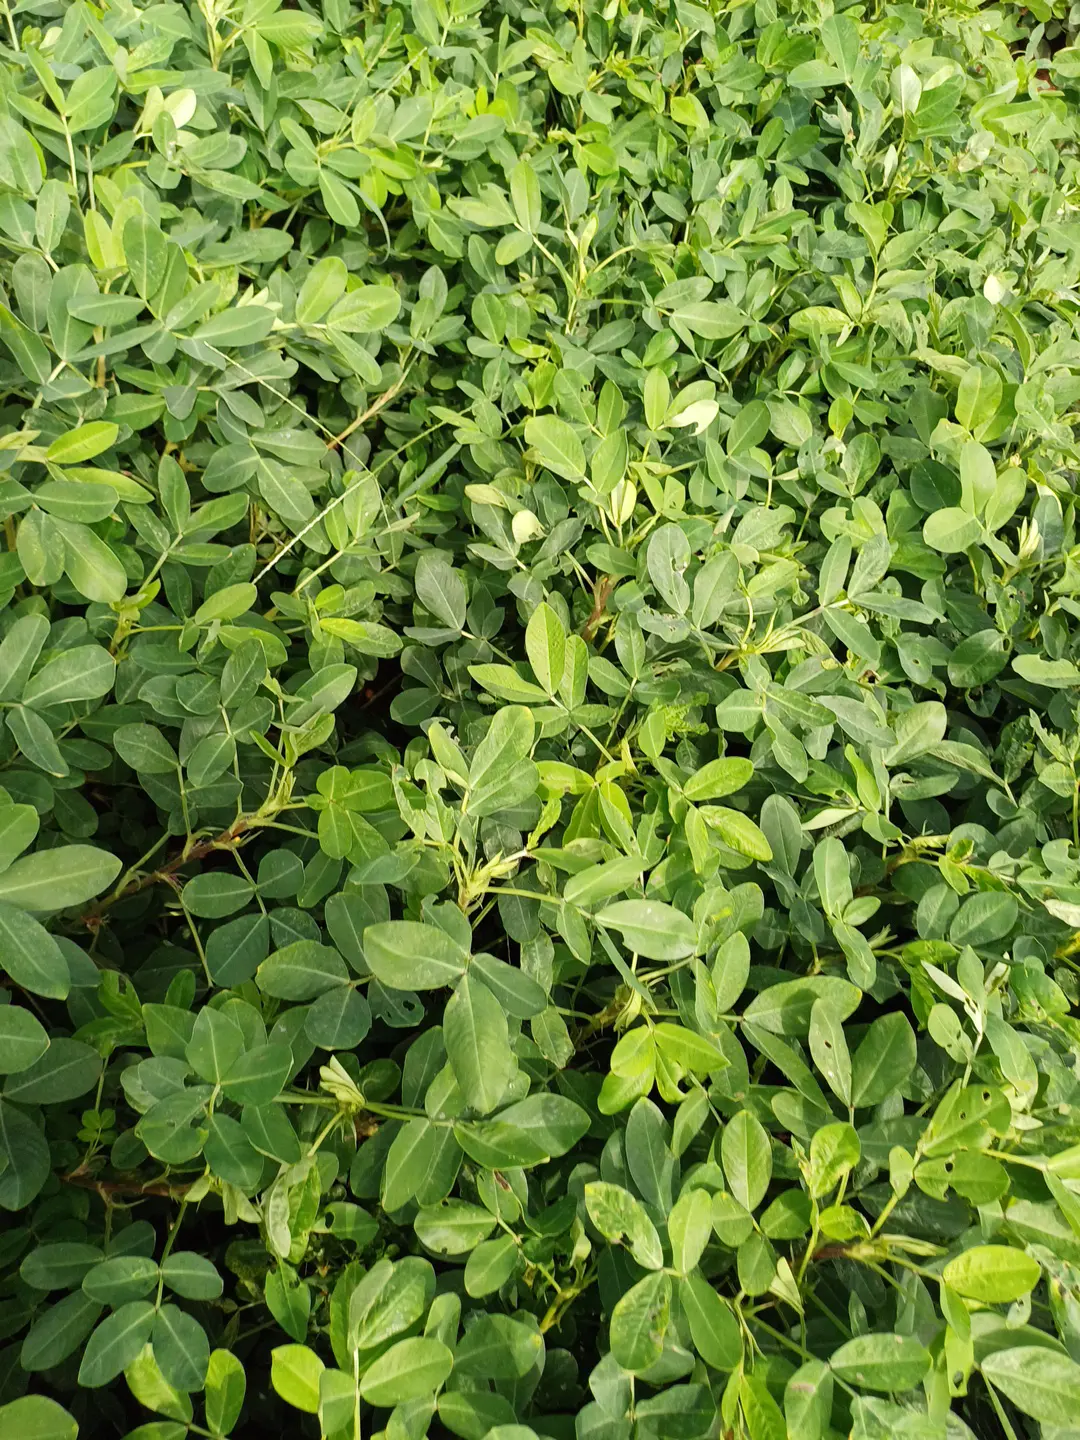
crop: groundnut
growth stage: flowering
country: Kenya
